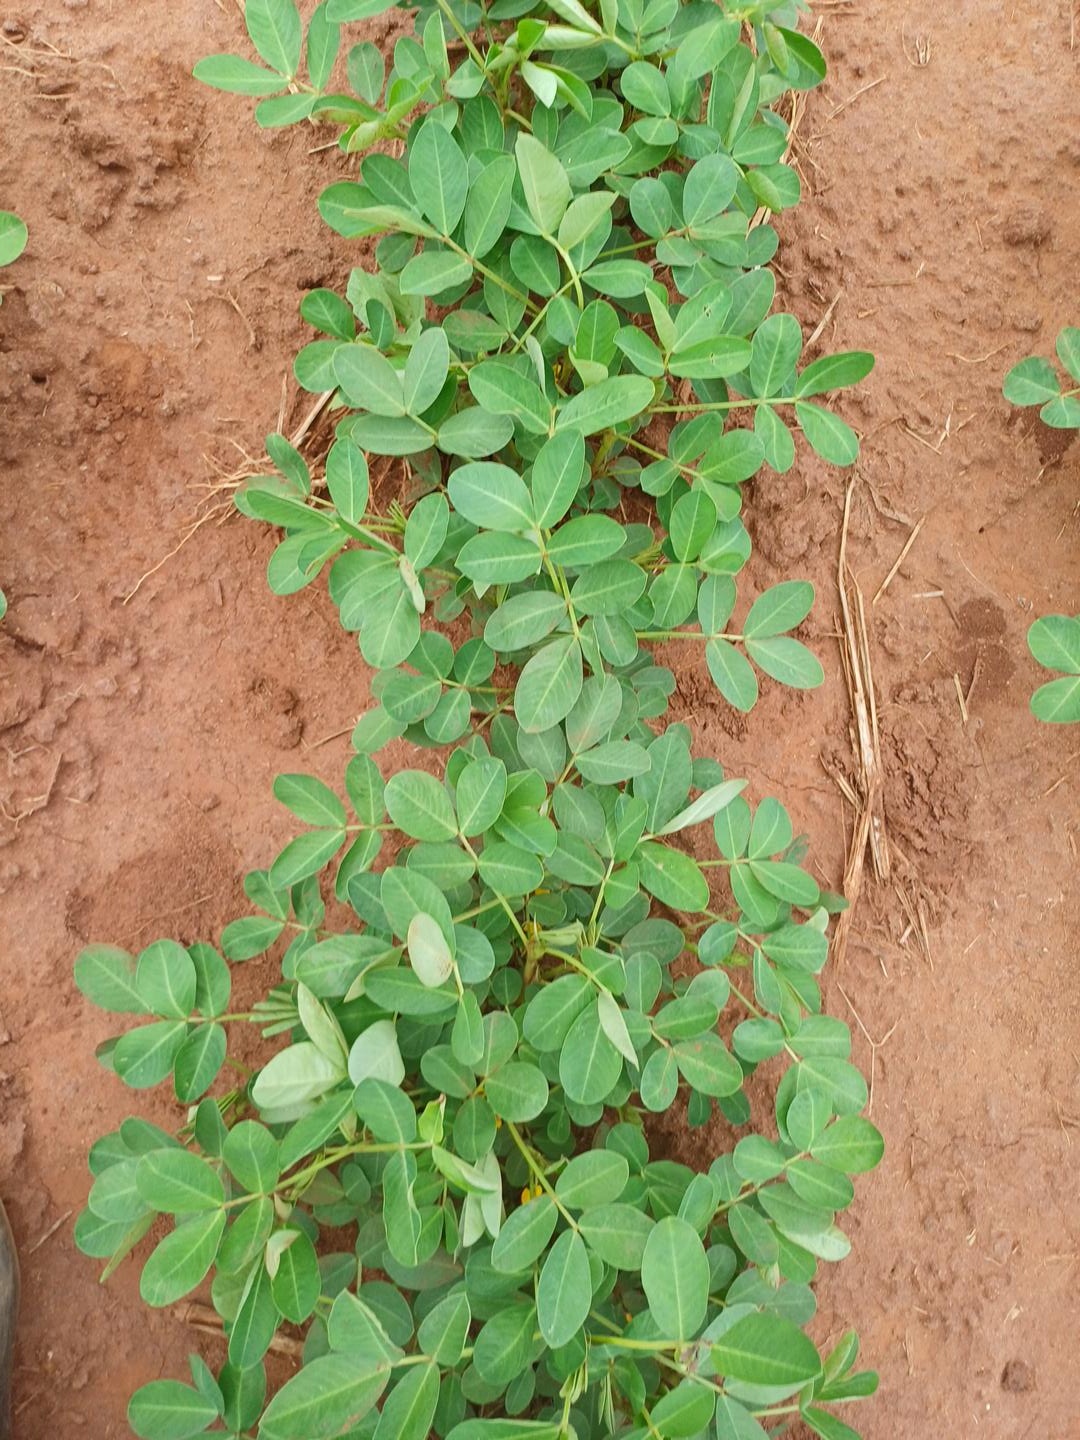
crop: groundnut
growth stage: flowering
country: Kenya
